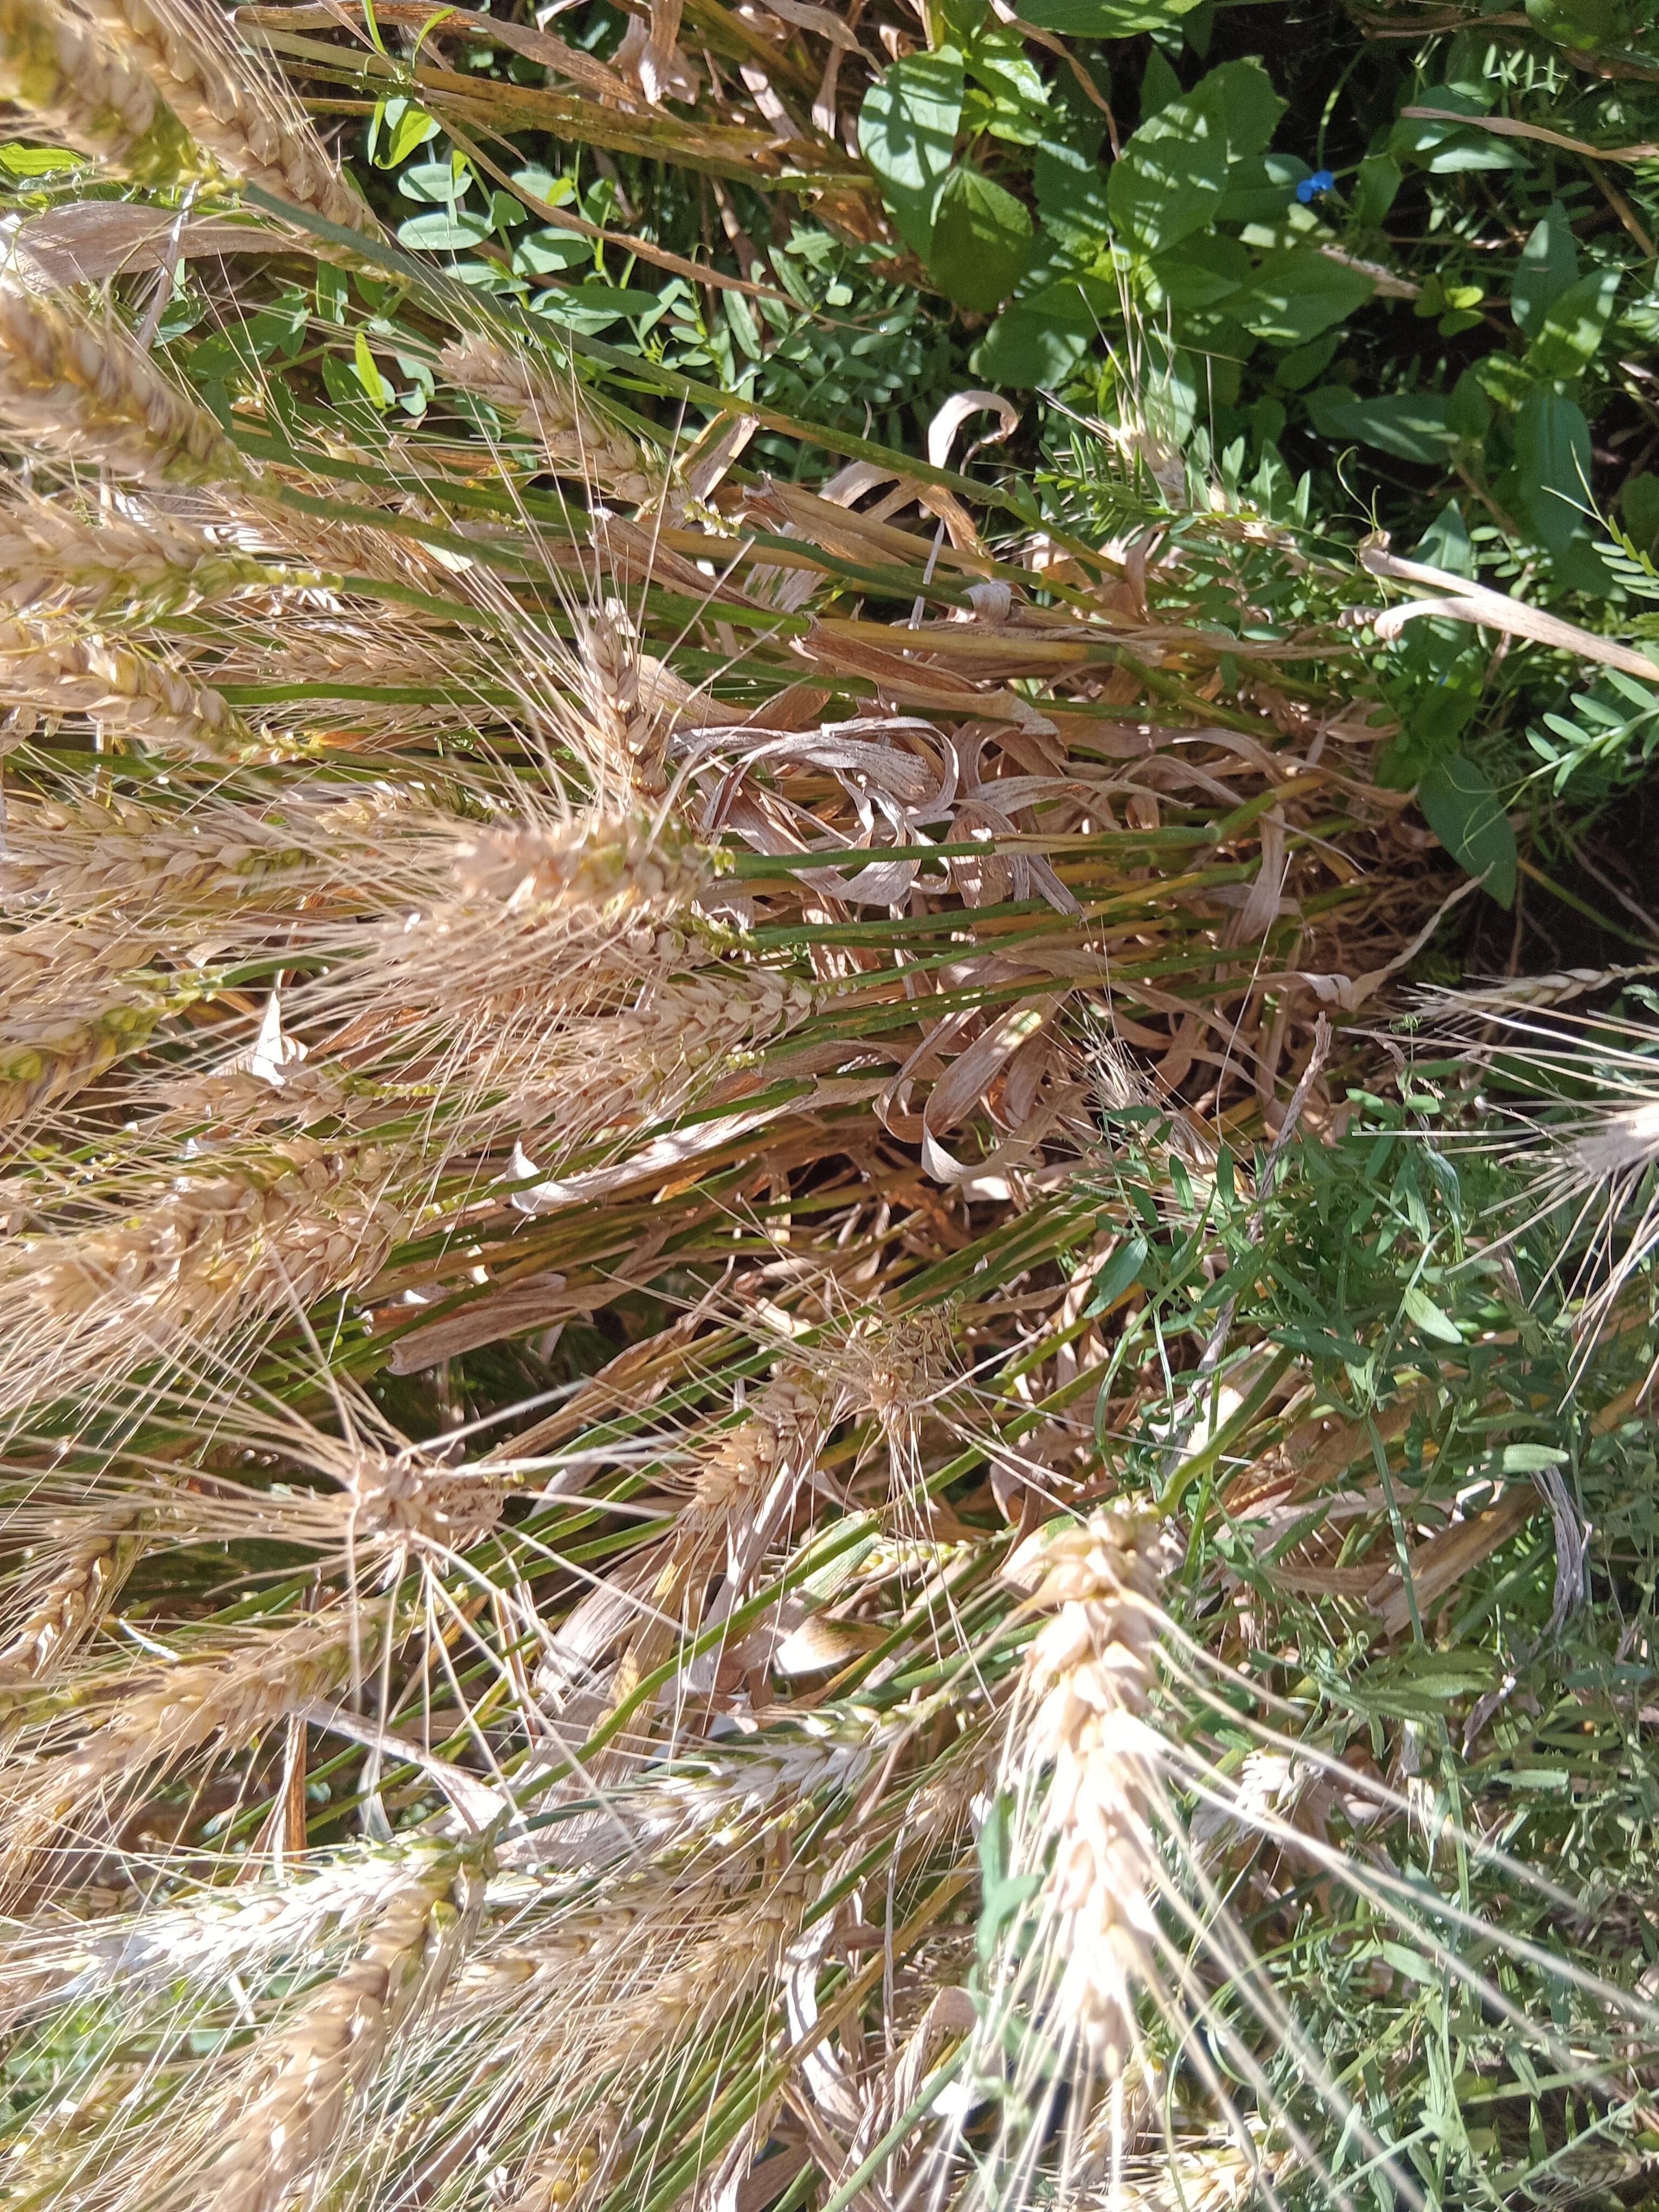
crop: wheat
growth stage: maturity
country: Kenya
